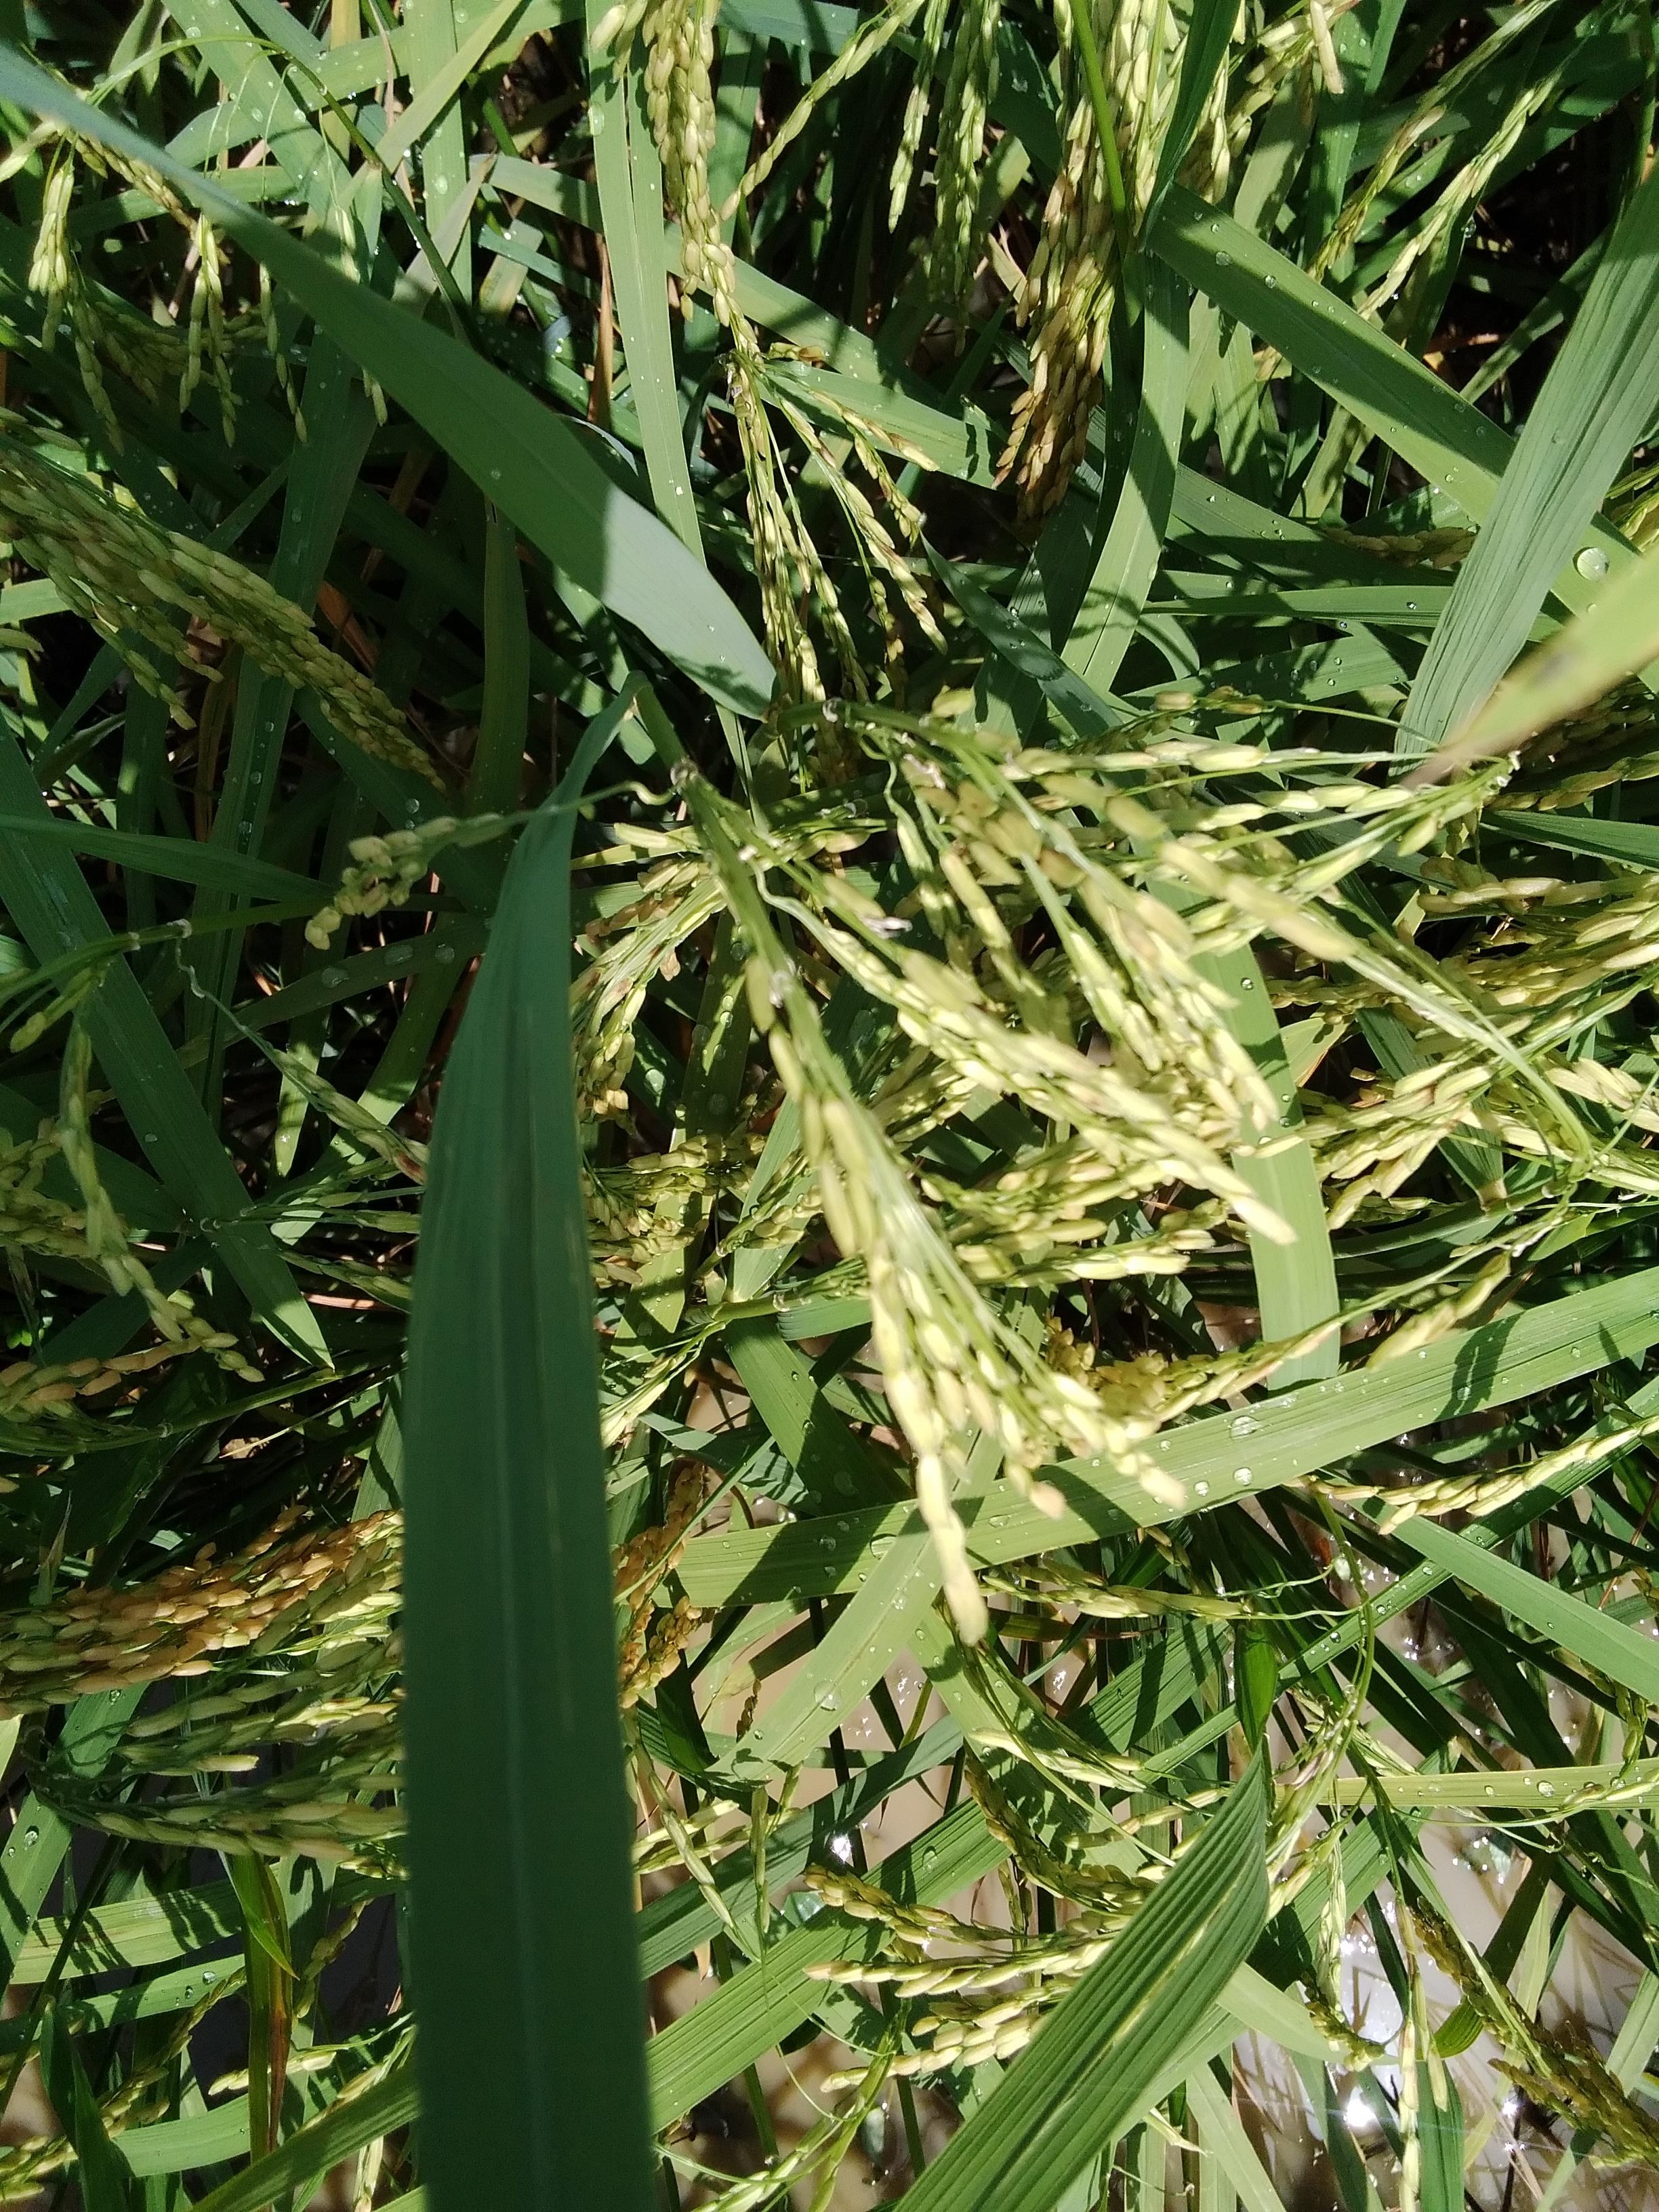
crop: rice
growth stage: ripening
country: Nigeria
